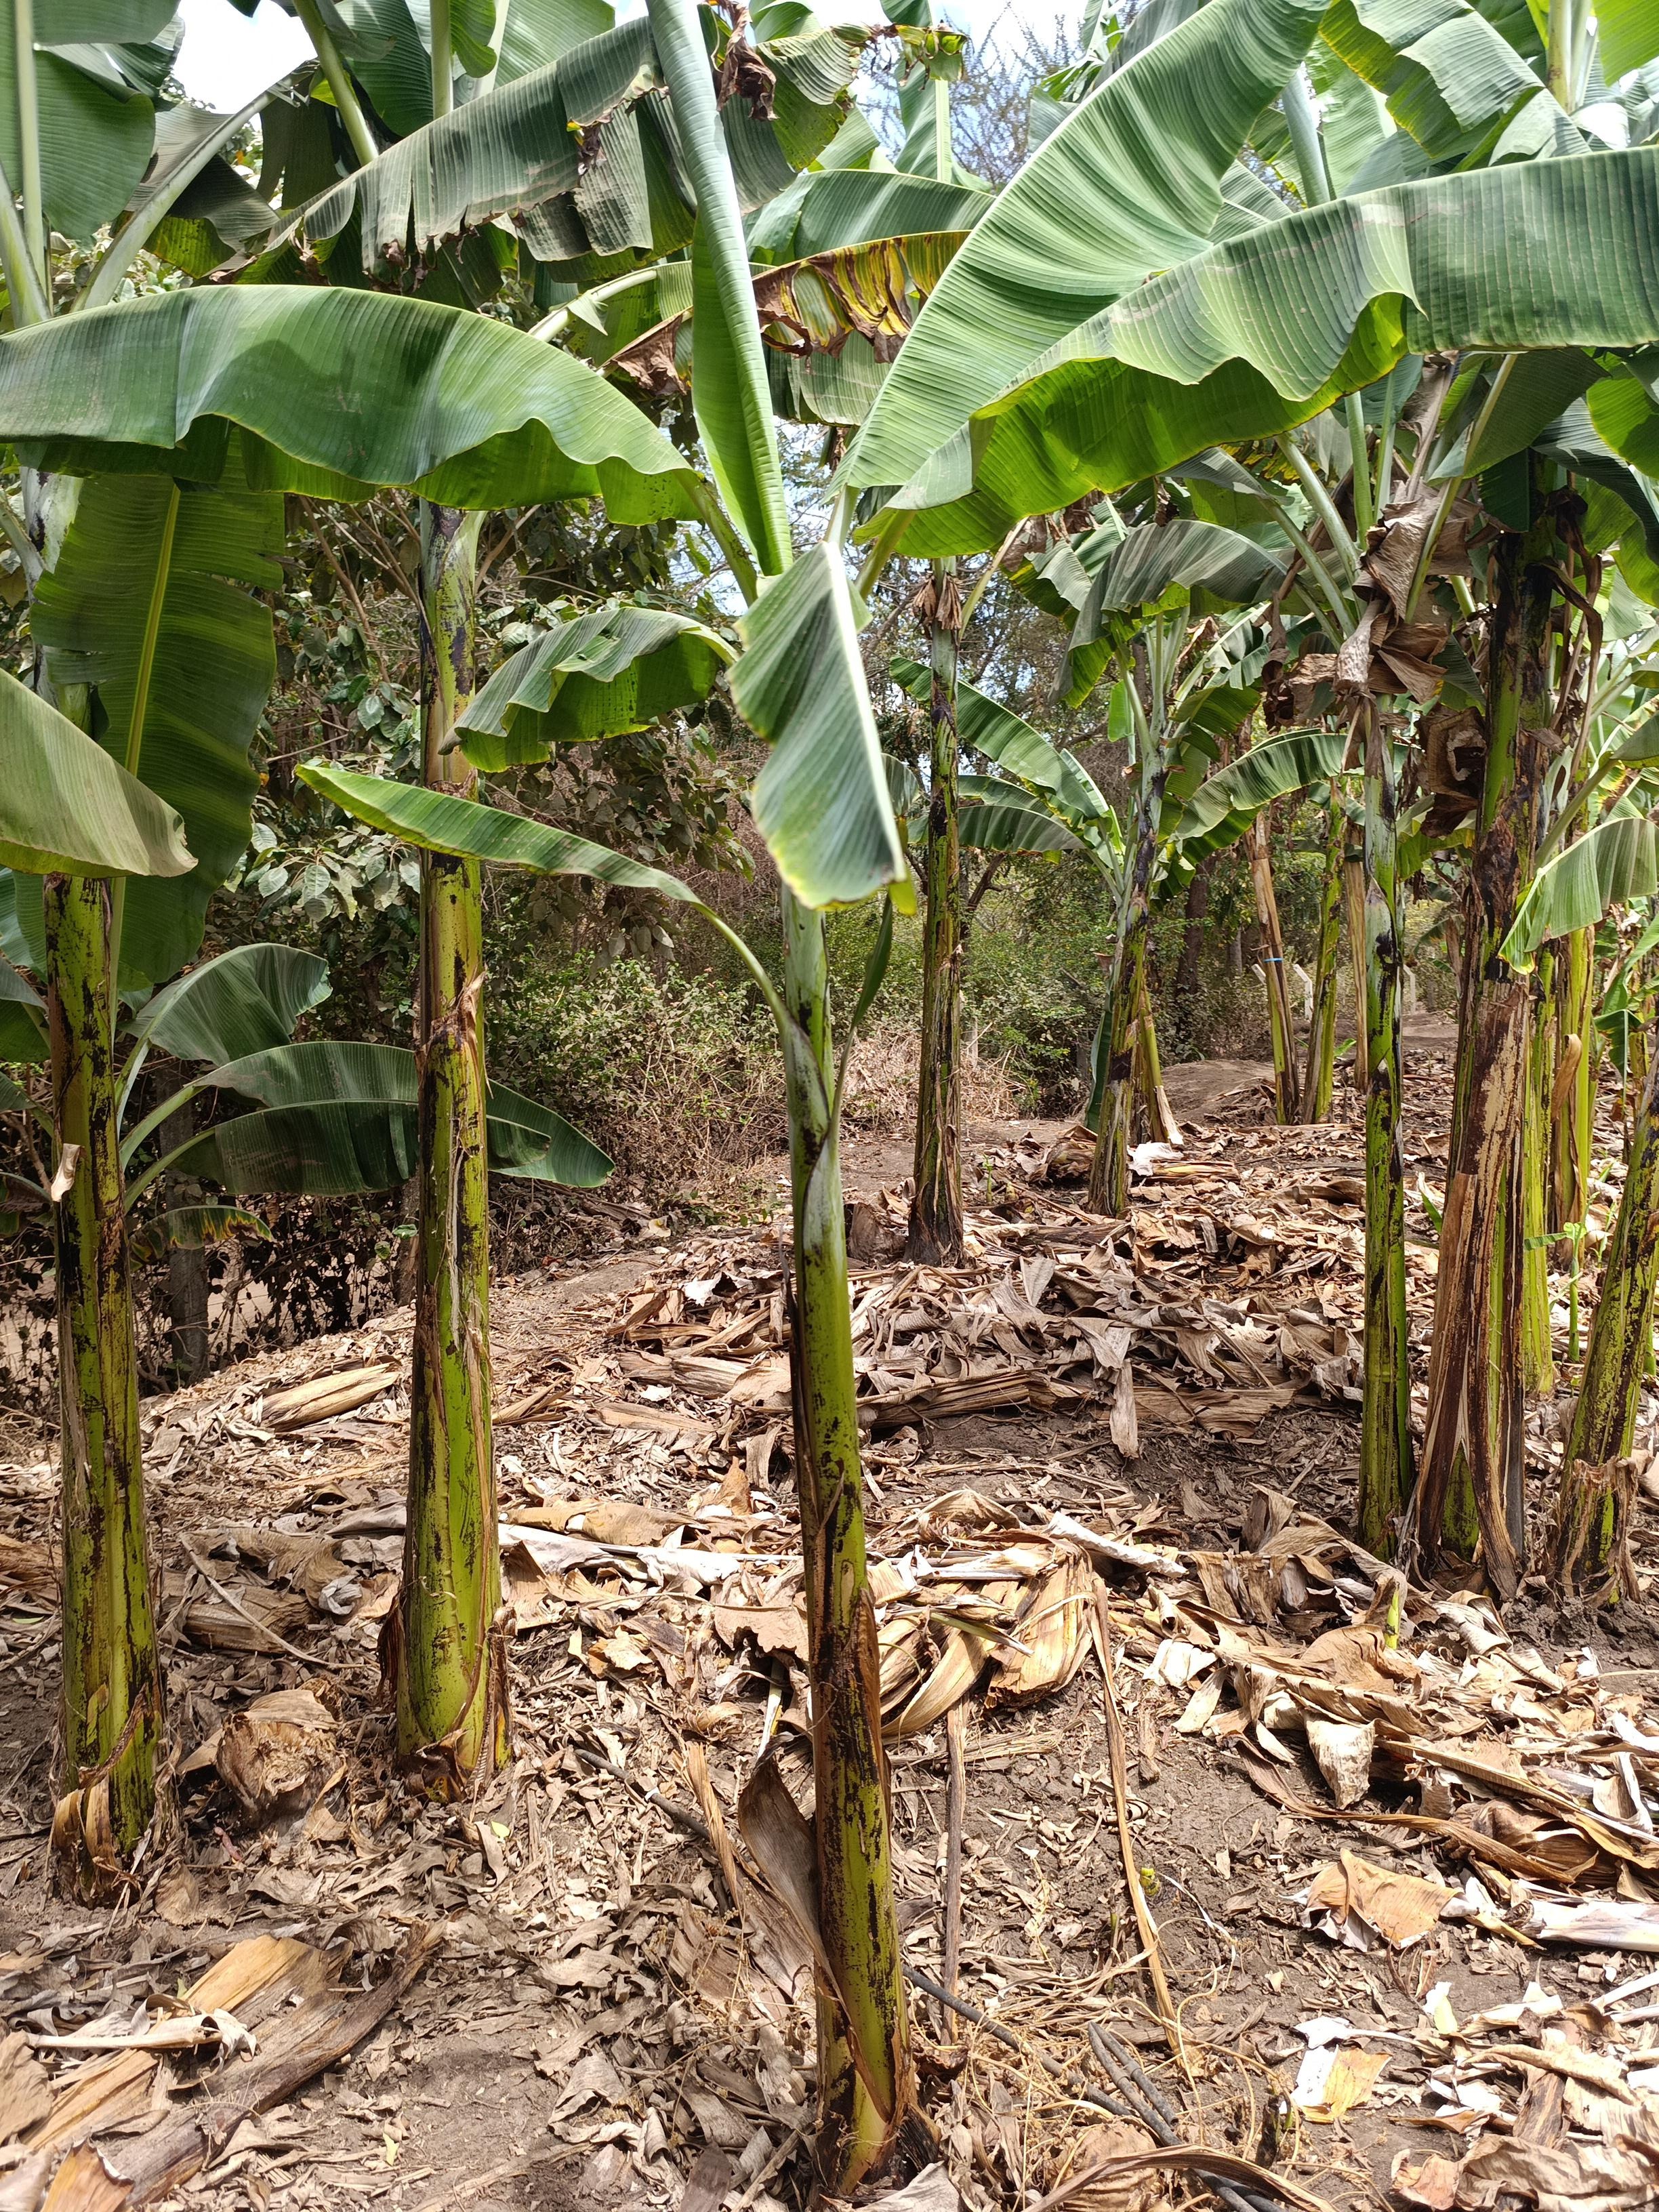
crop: banana
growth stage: vegetative
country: Tanzania
